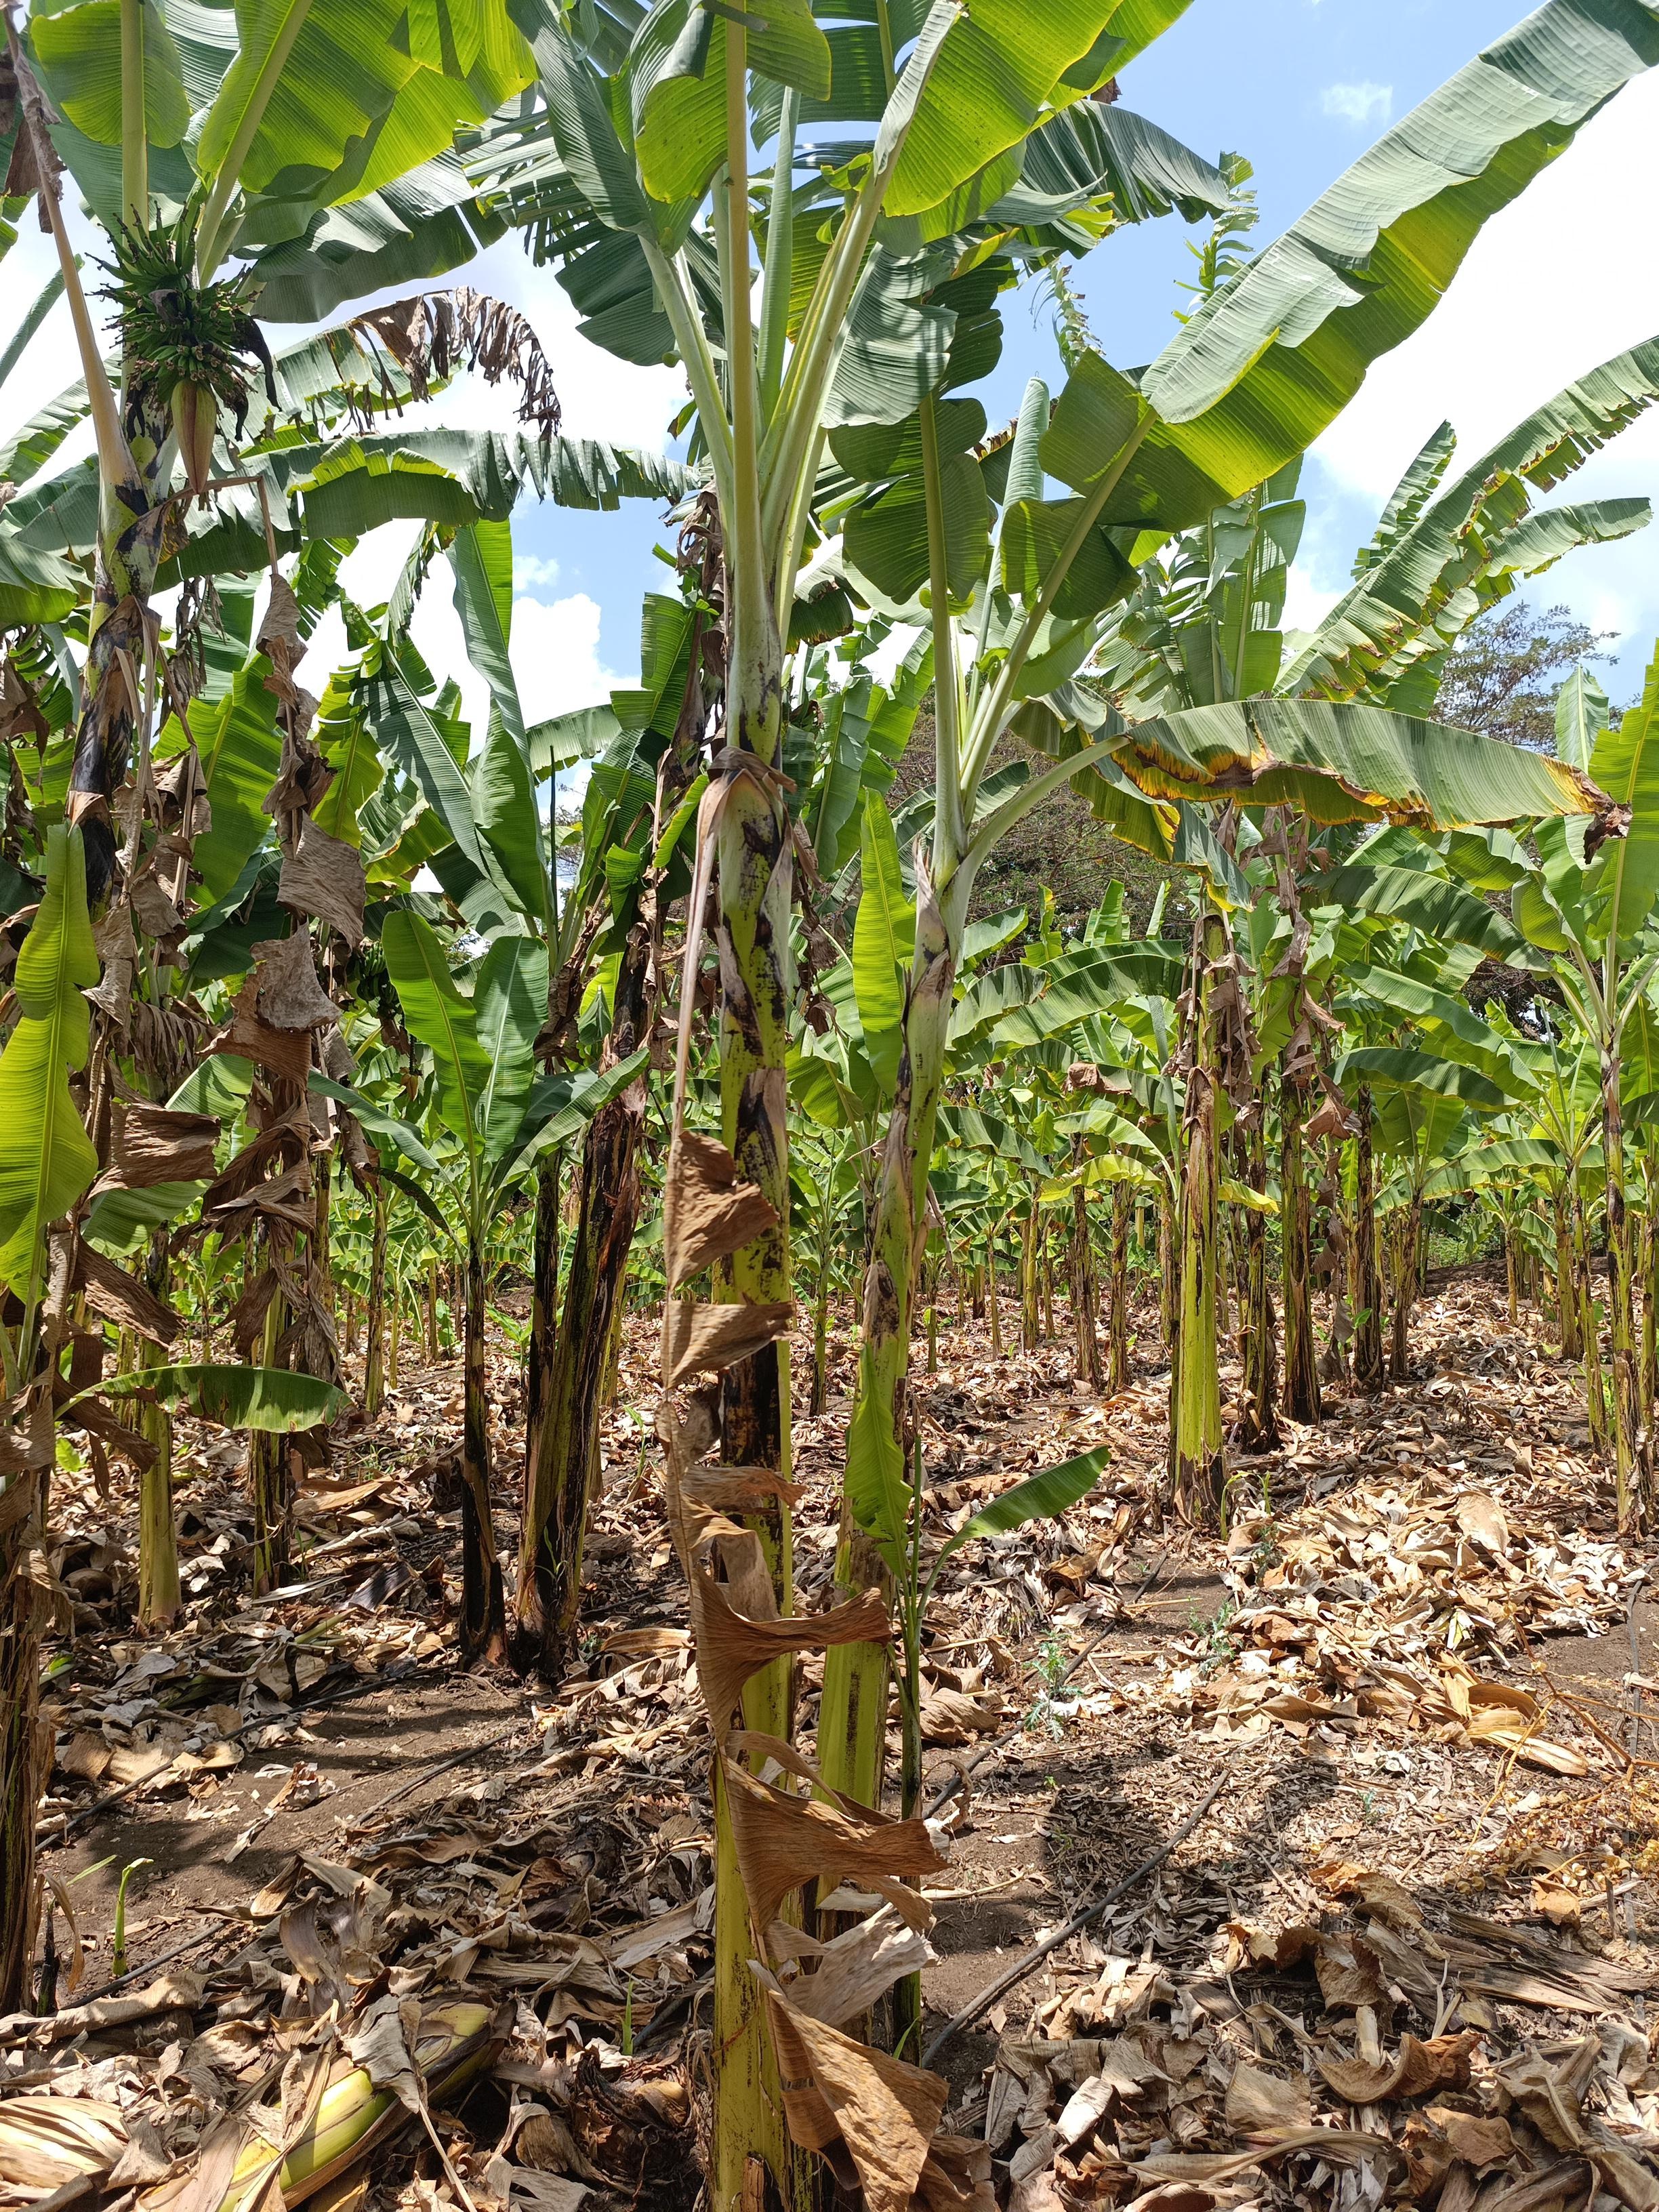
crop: banana
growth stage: vegetative
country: Tanzania
